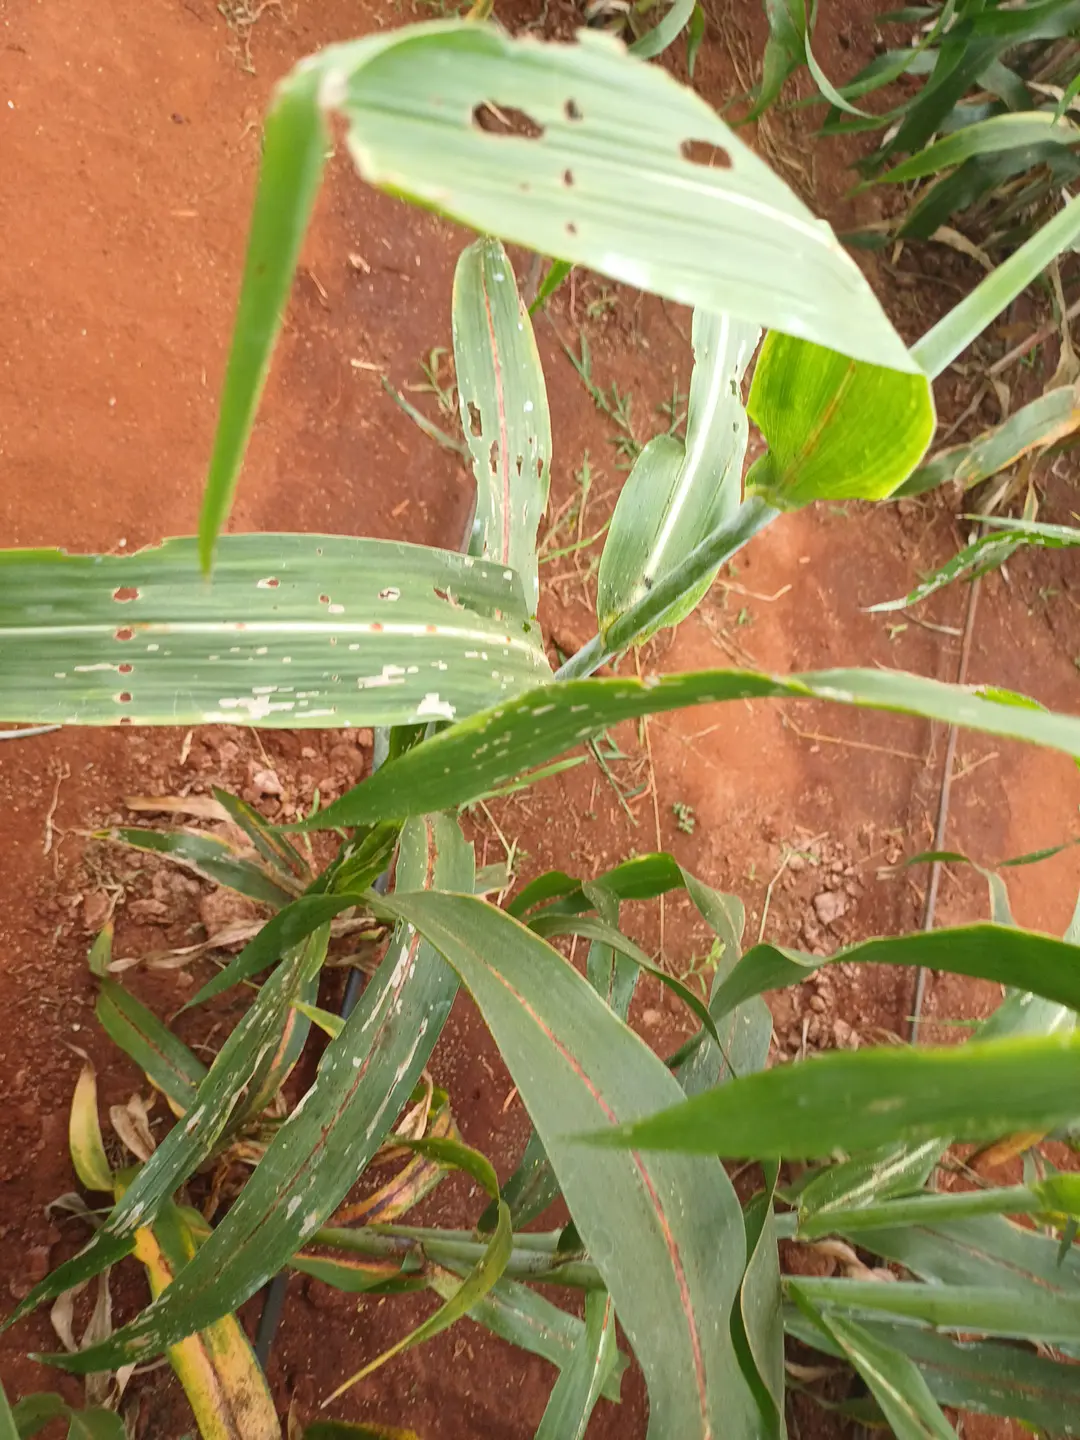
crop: sorghum
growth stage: filling grain
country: Kenya
